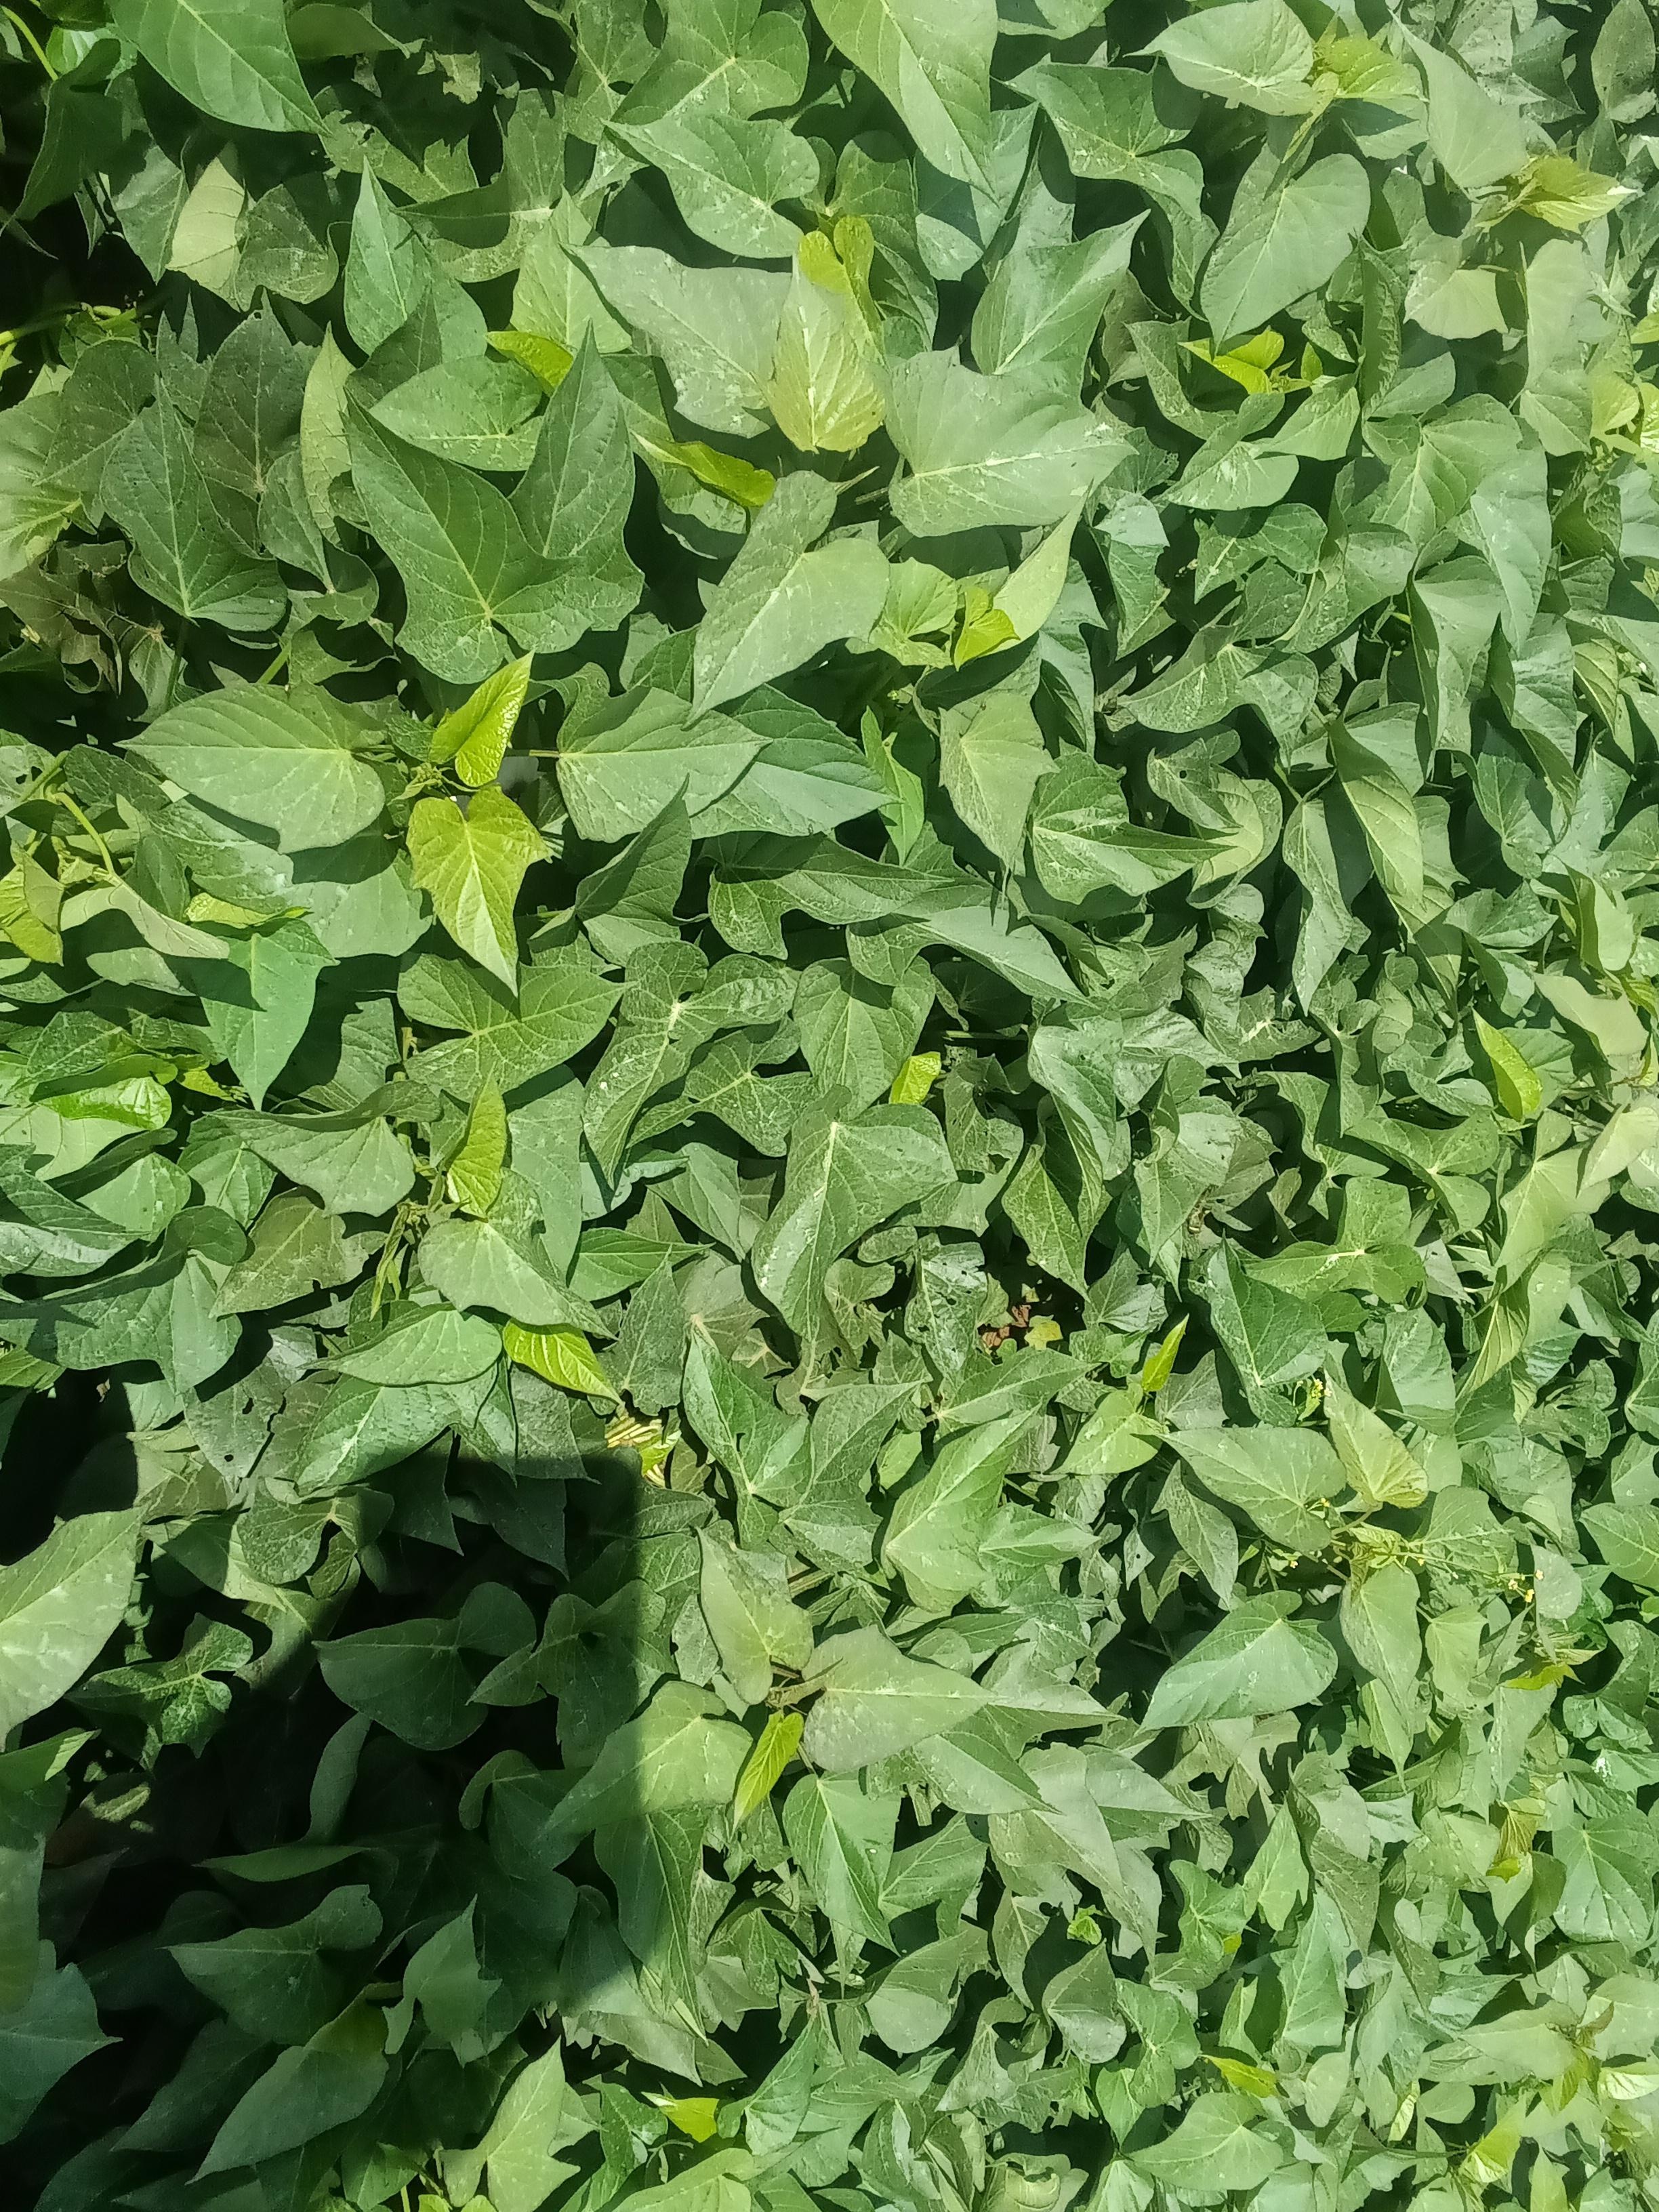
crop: sweet potato
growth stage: flowering
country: Kenya
